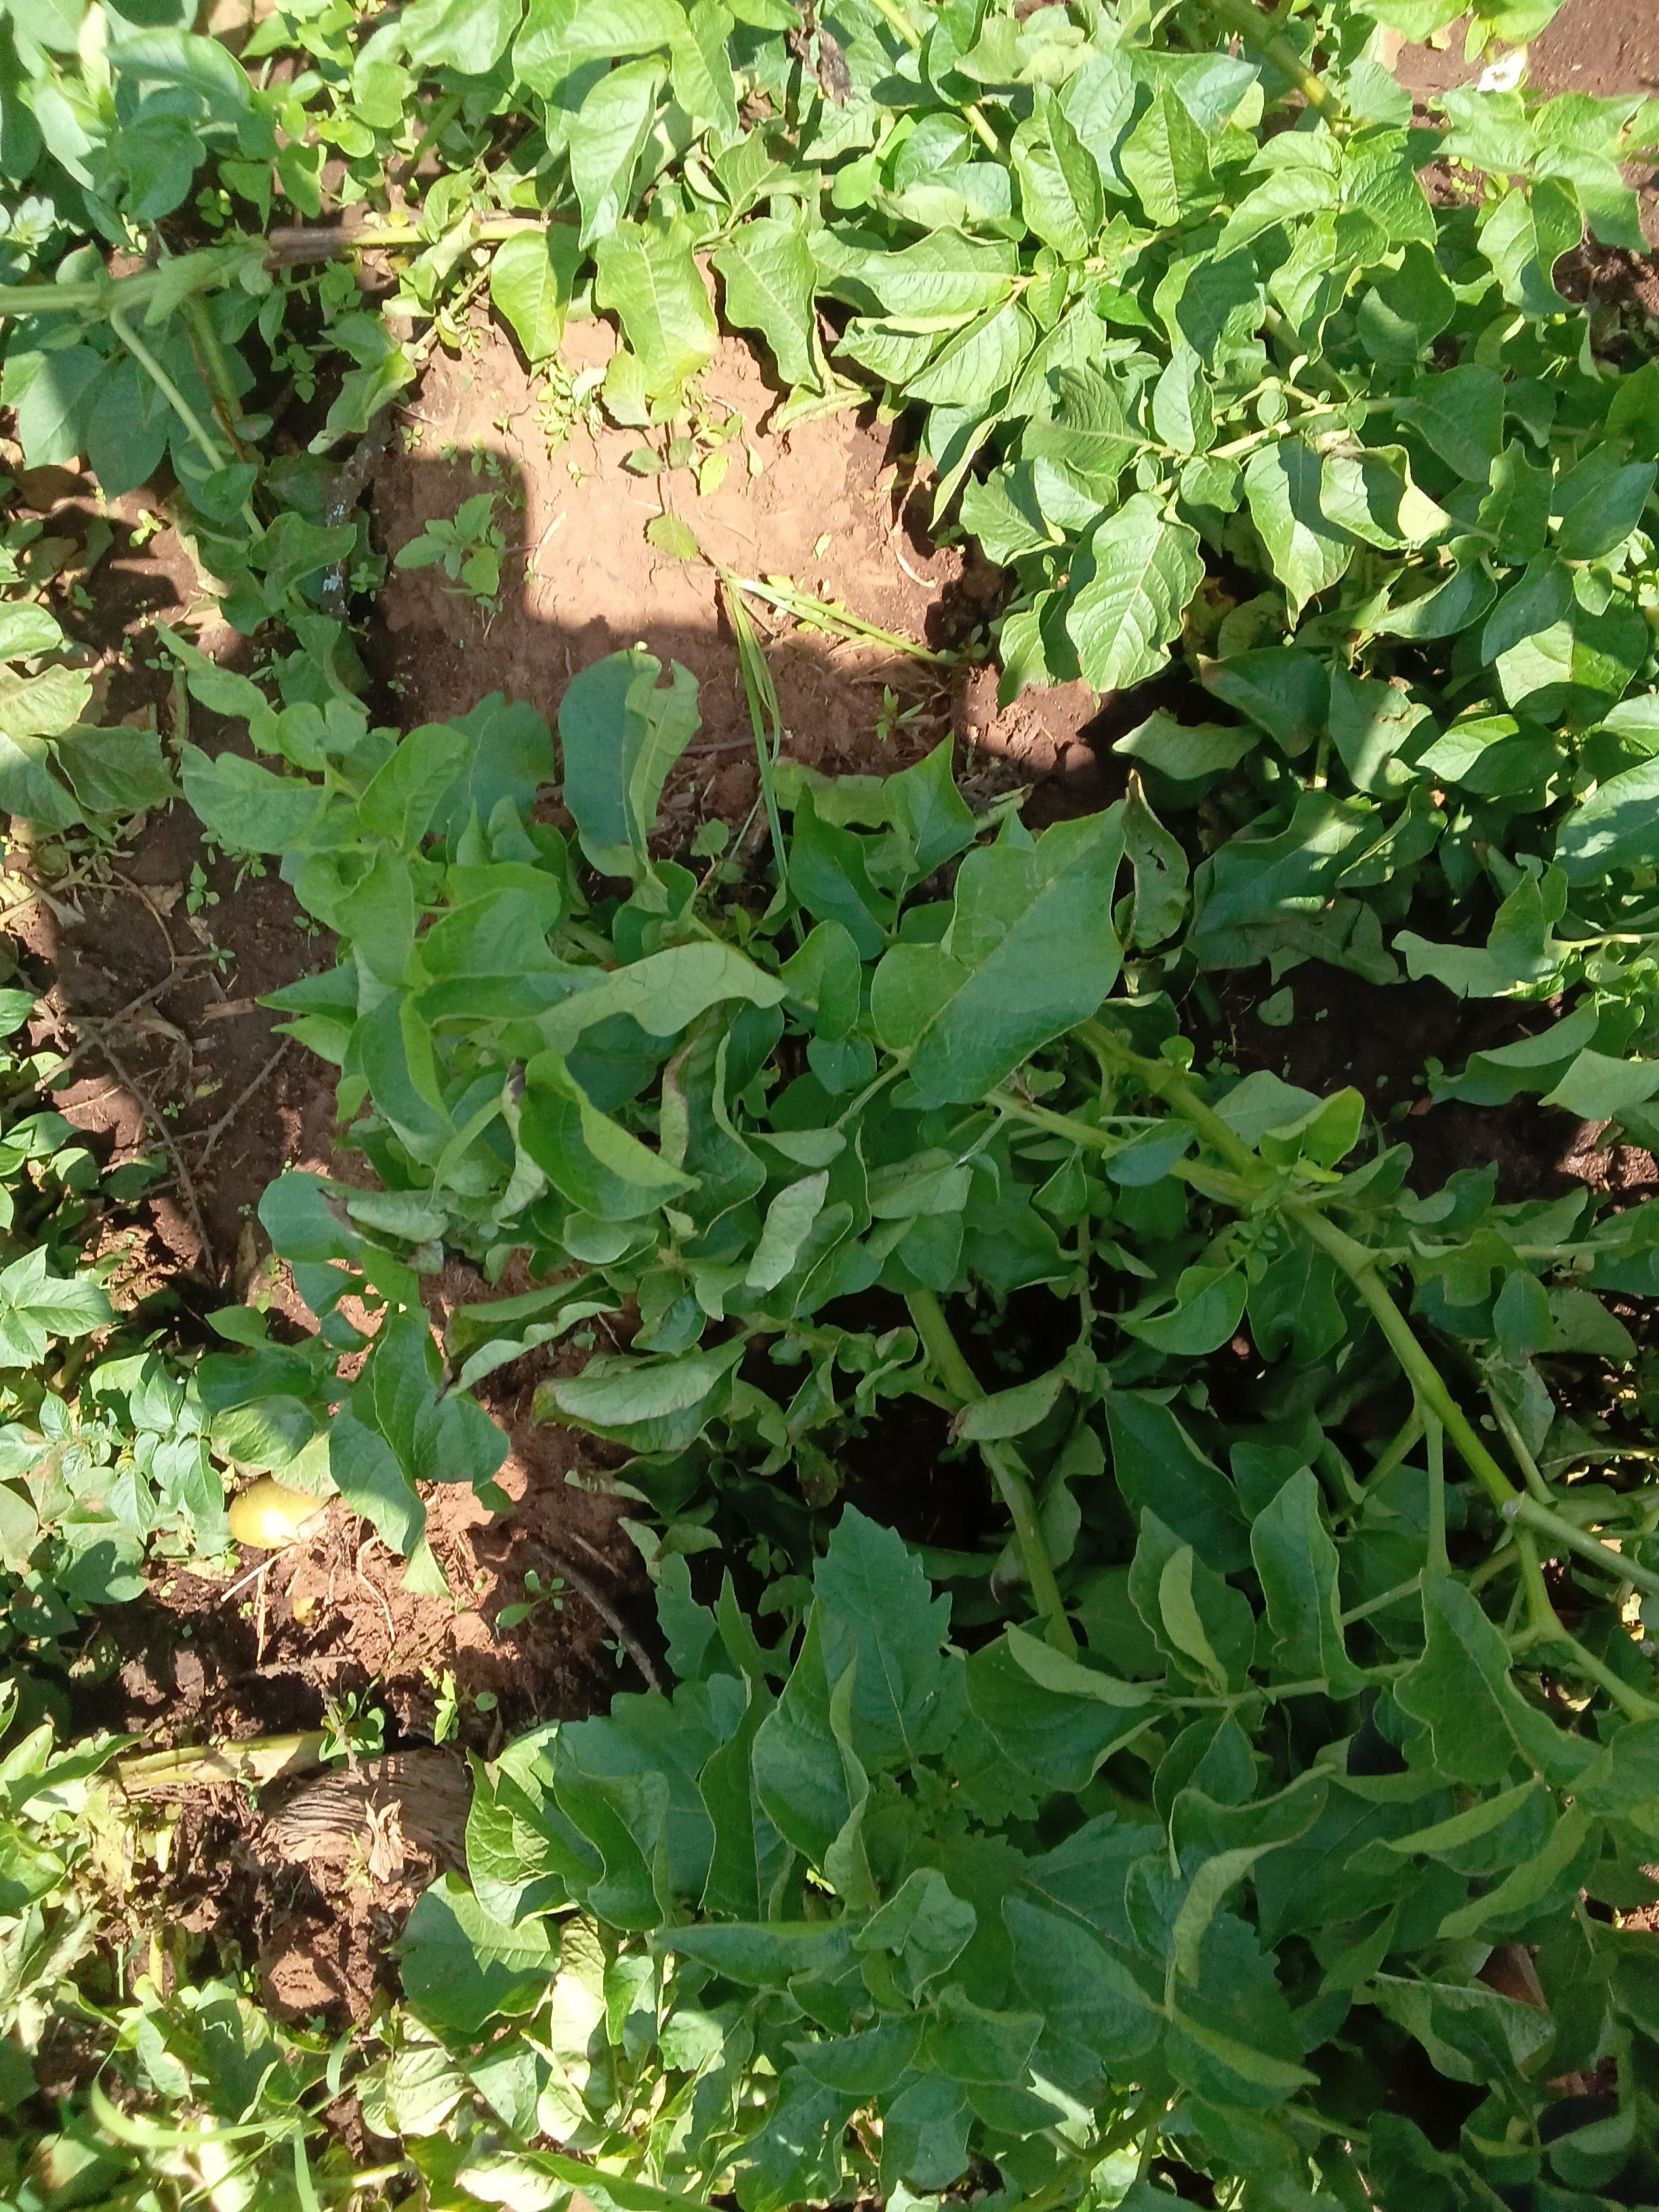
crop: potato
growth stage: vegetative
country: Kenya
